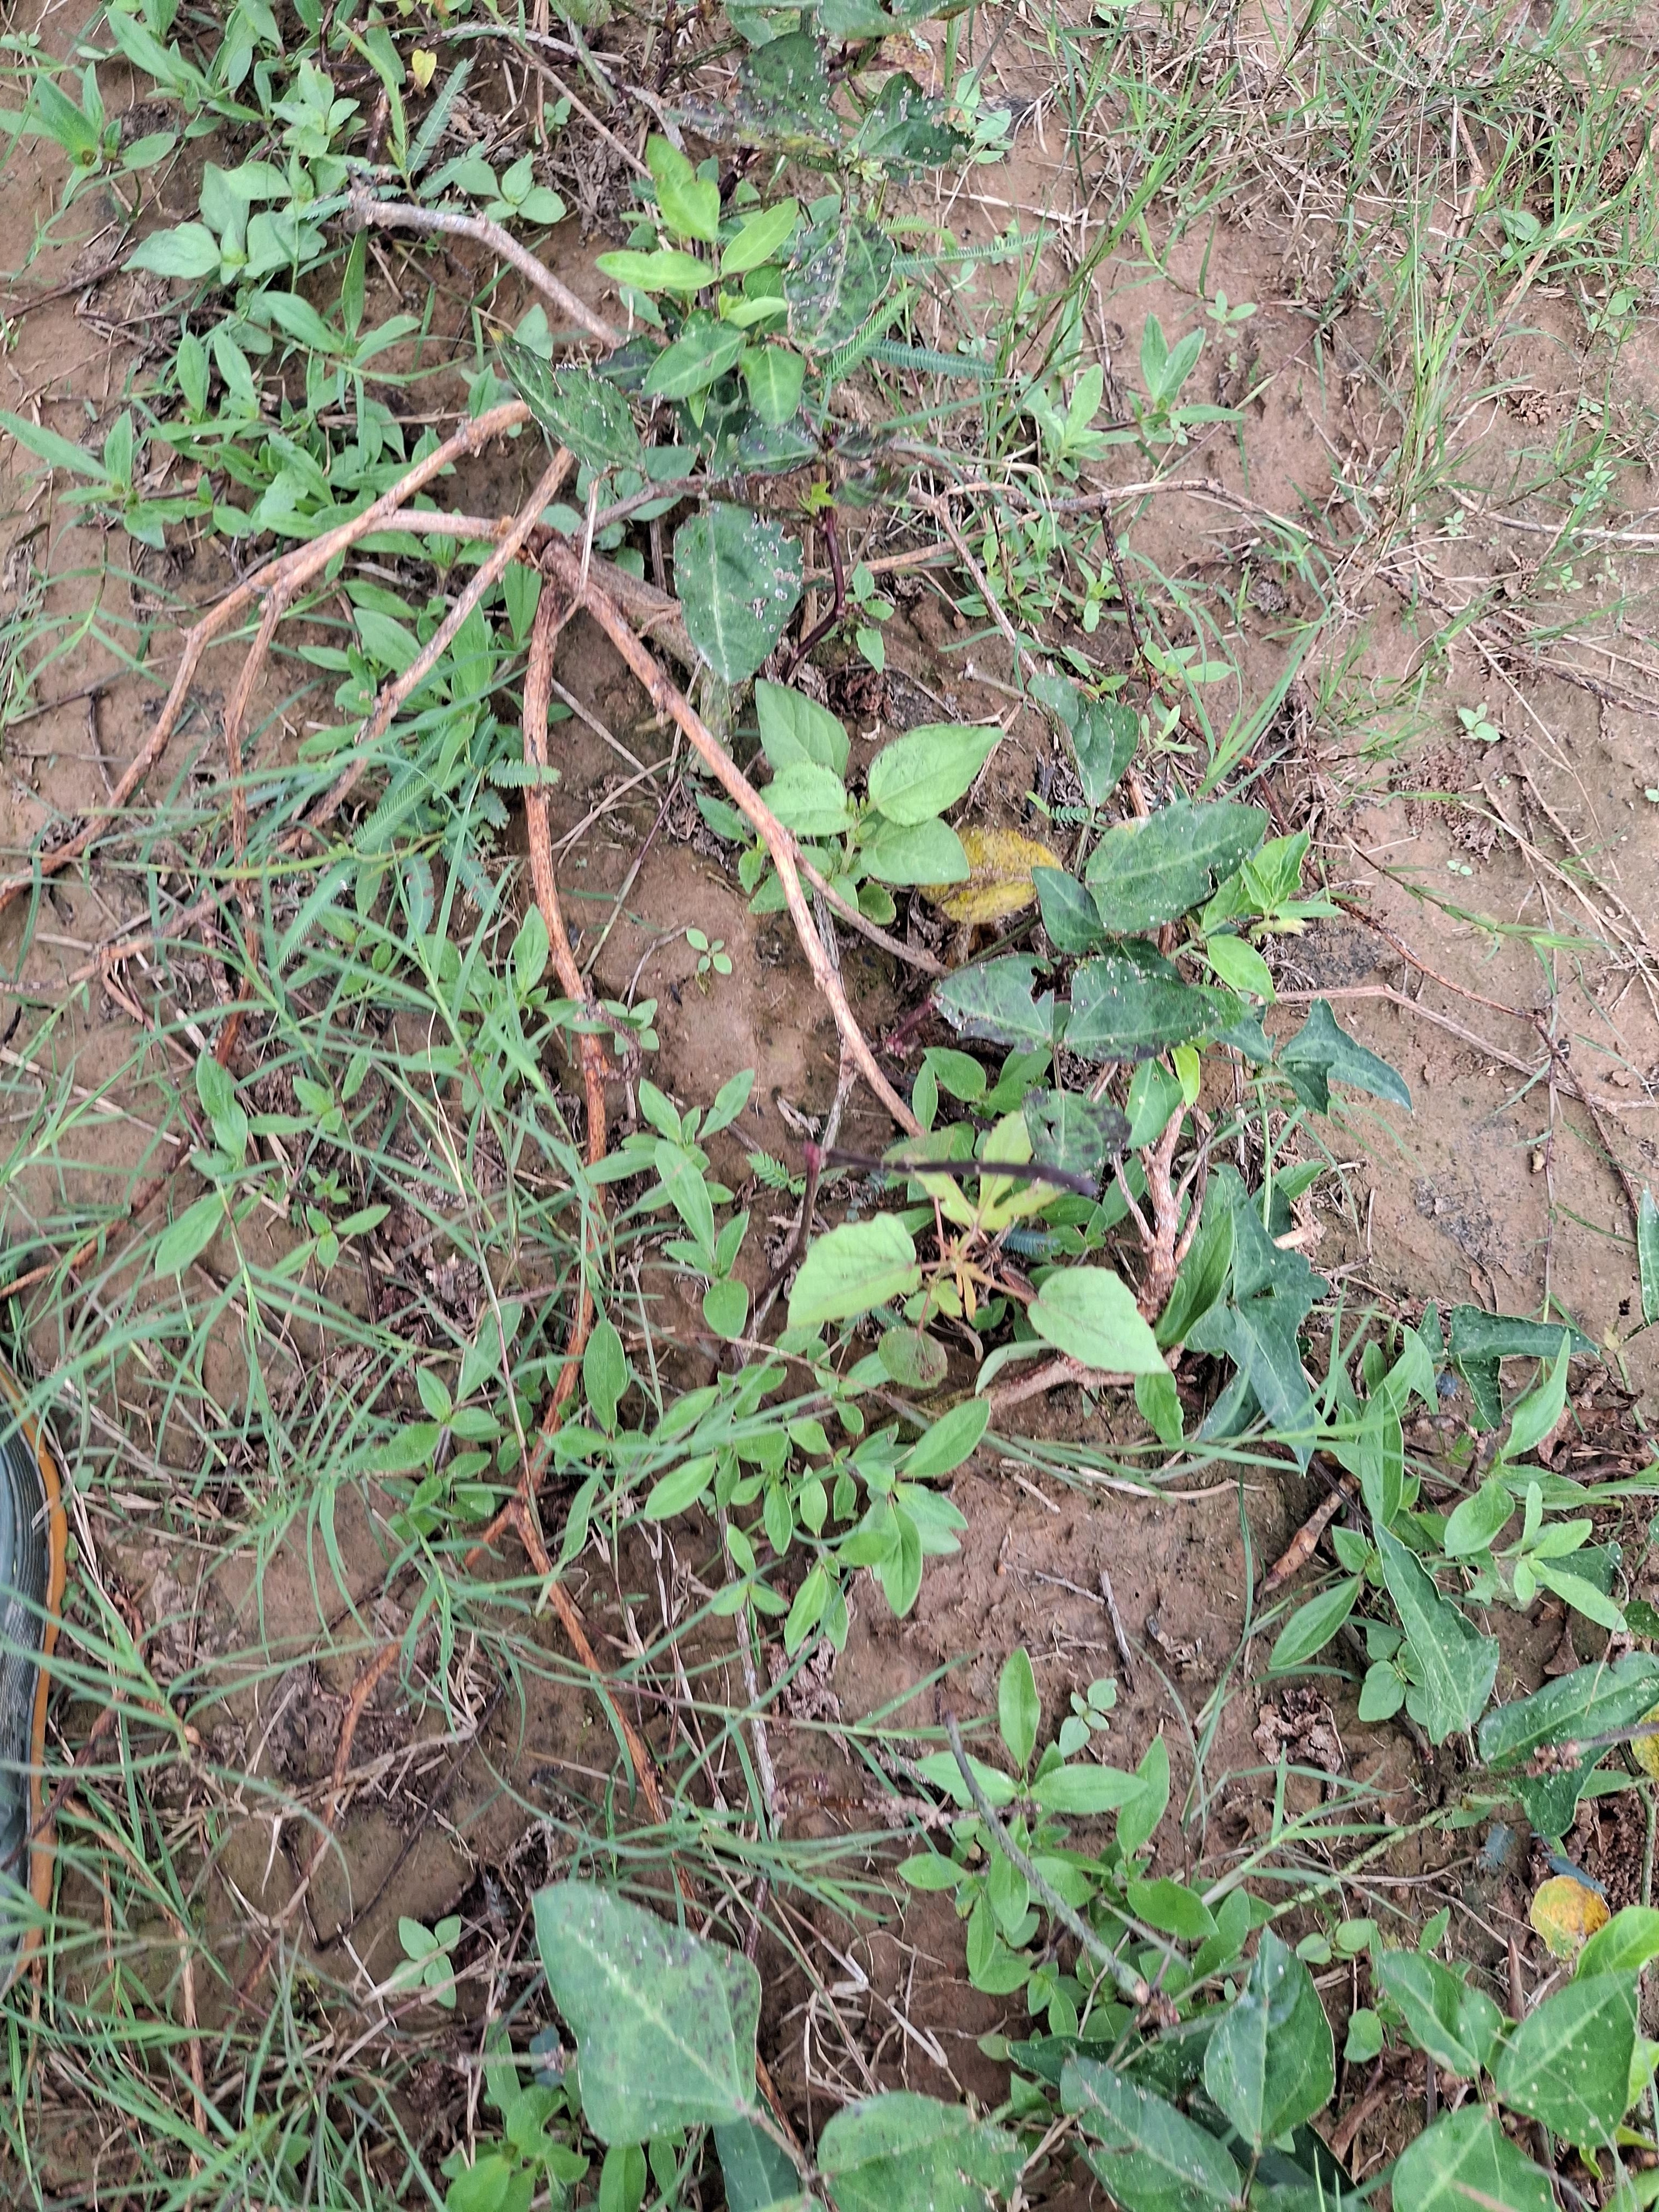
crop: cowpea
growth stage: maturity
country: Nigeria
